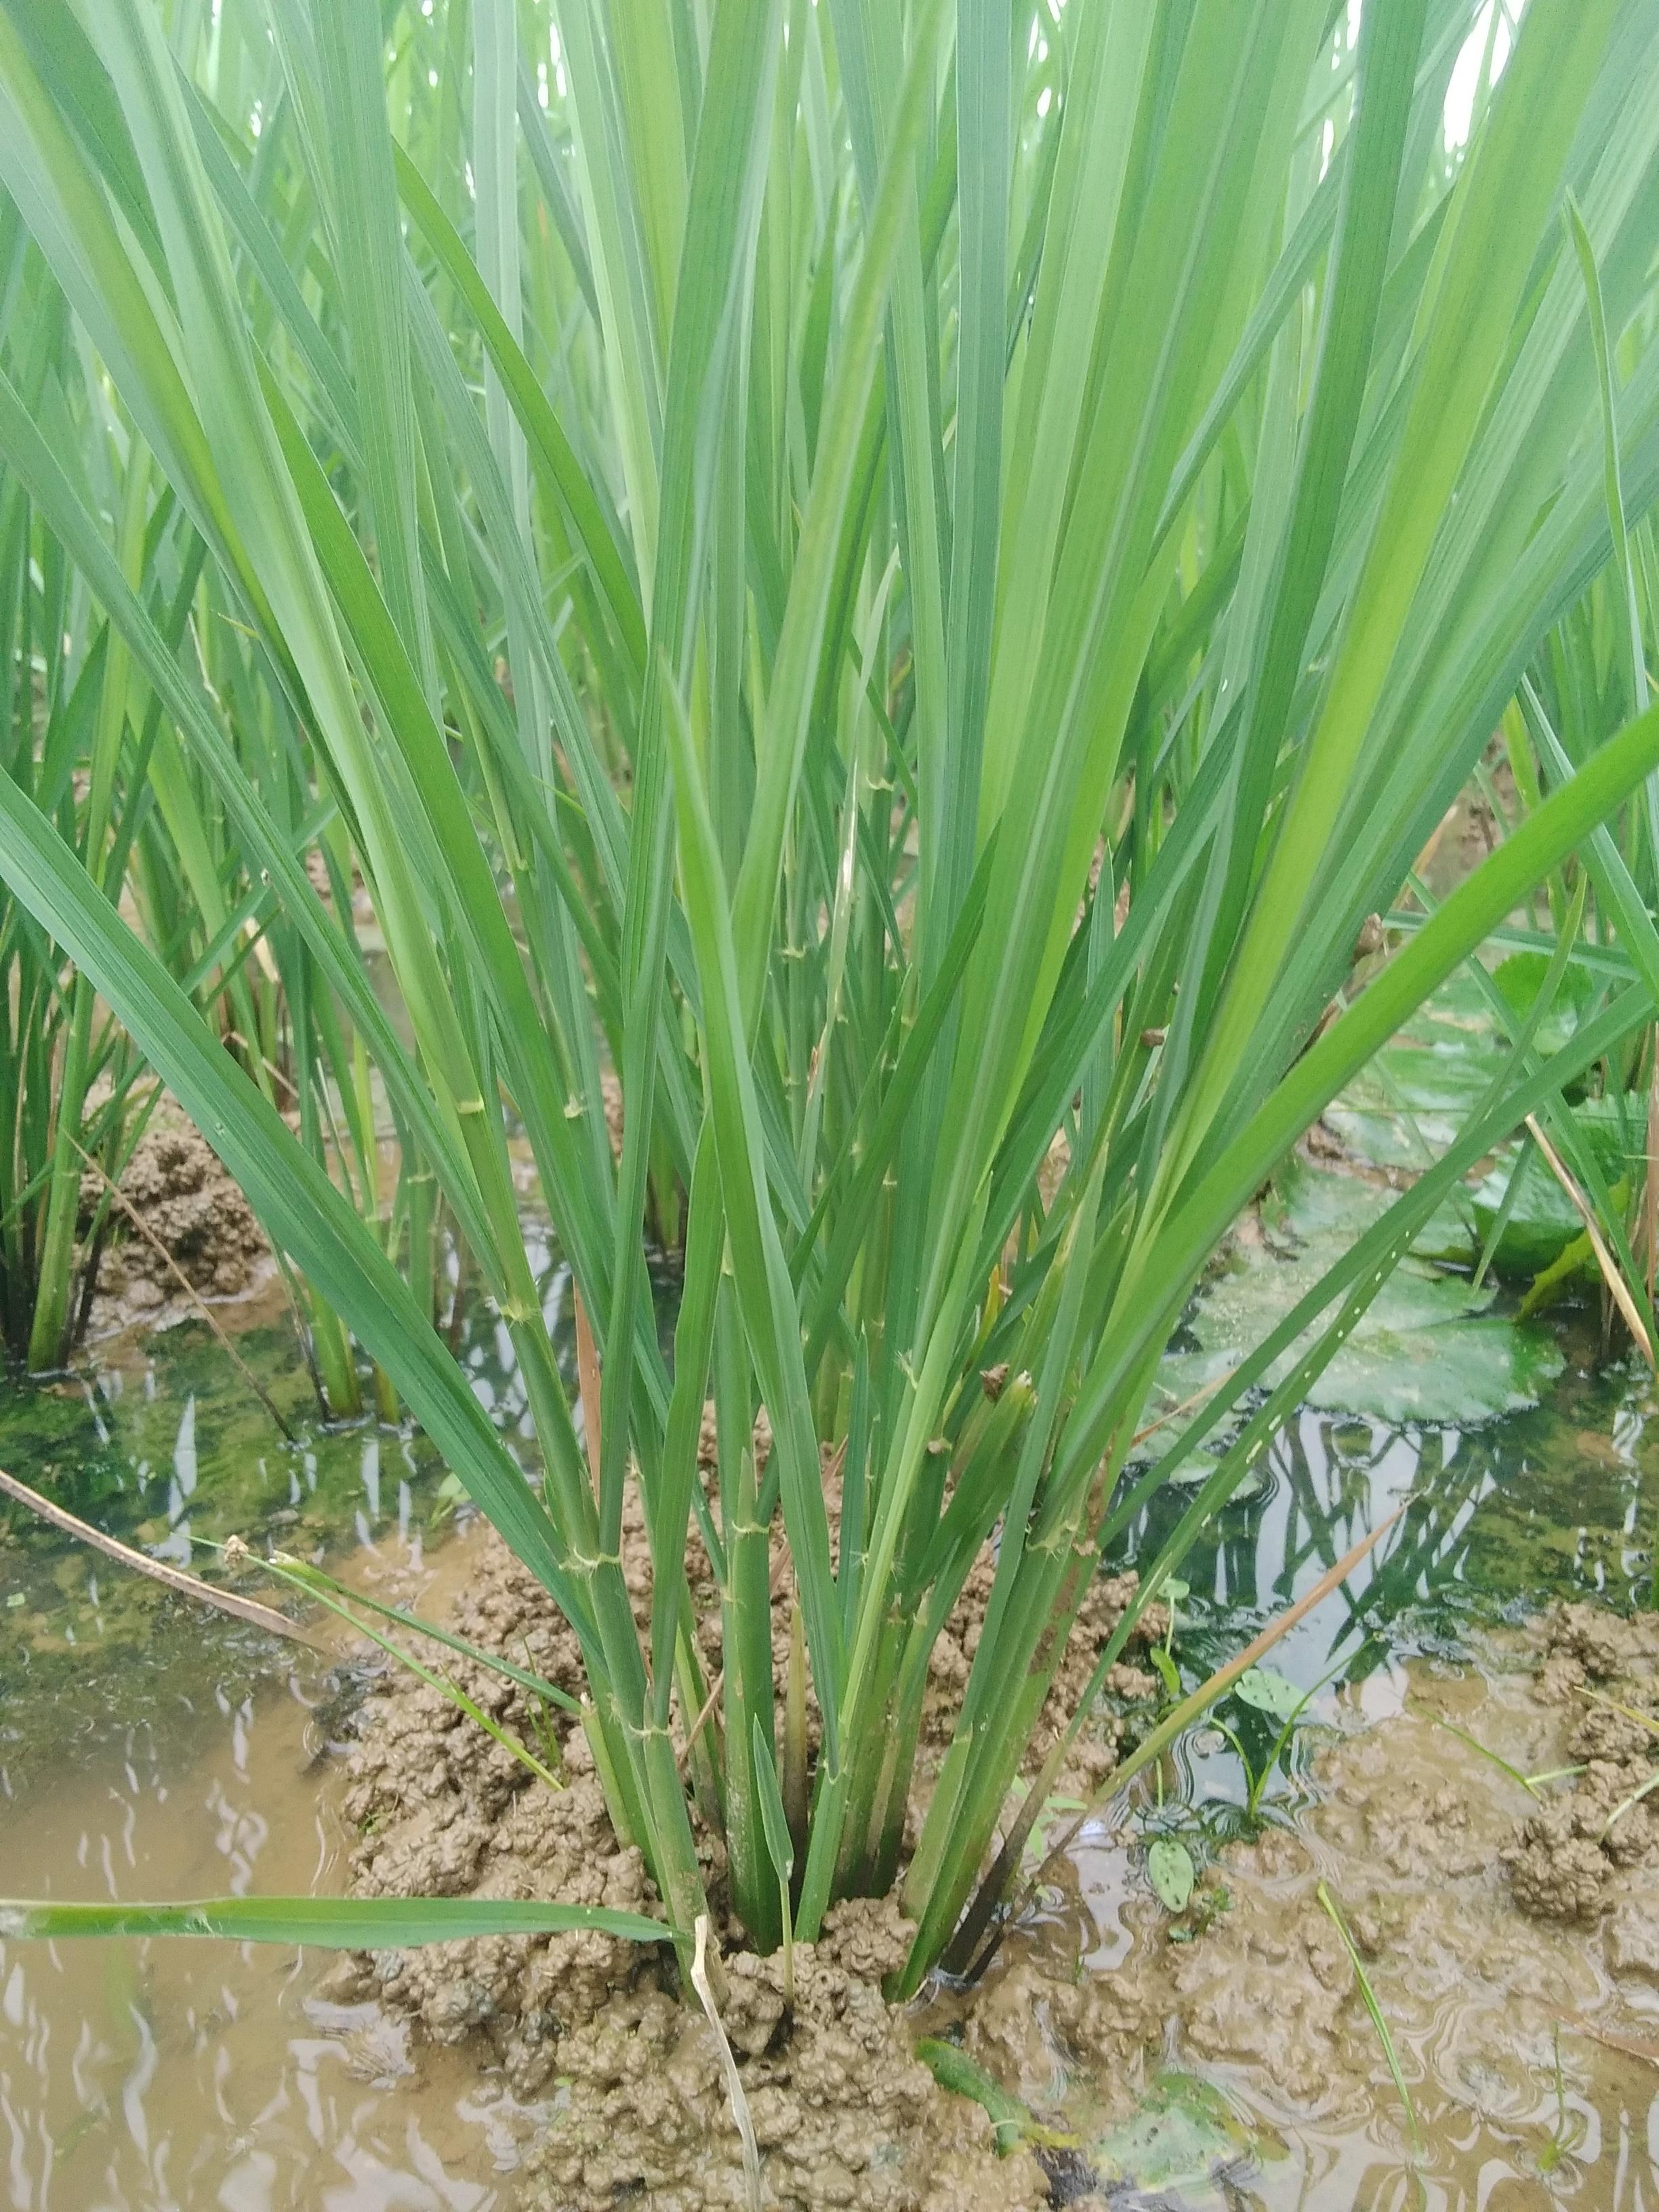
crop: rice
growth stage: vegetative
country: Nigeria
